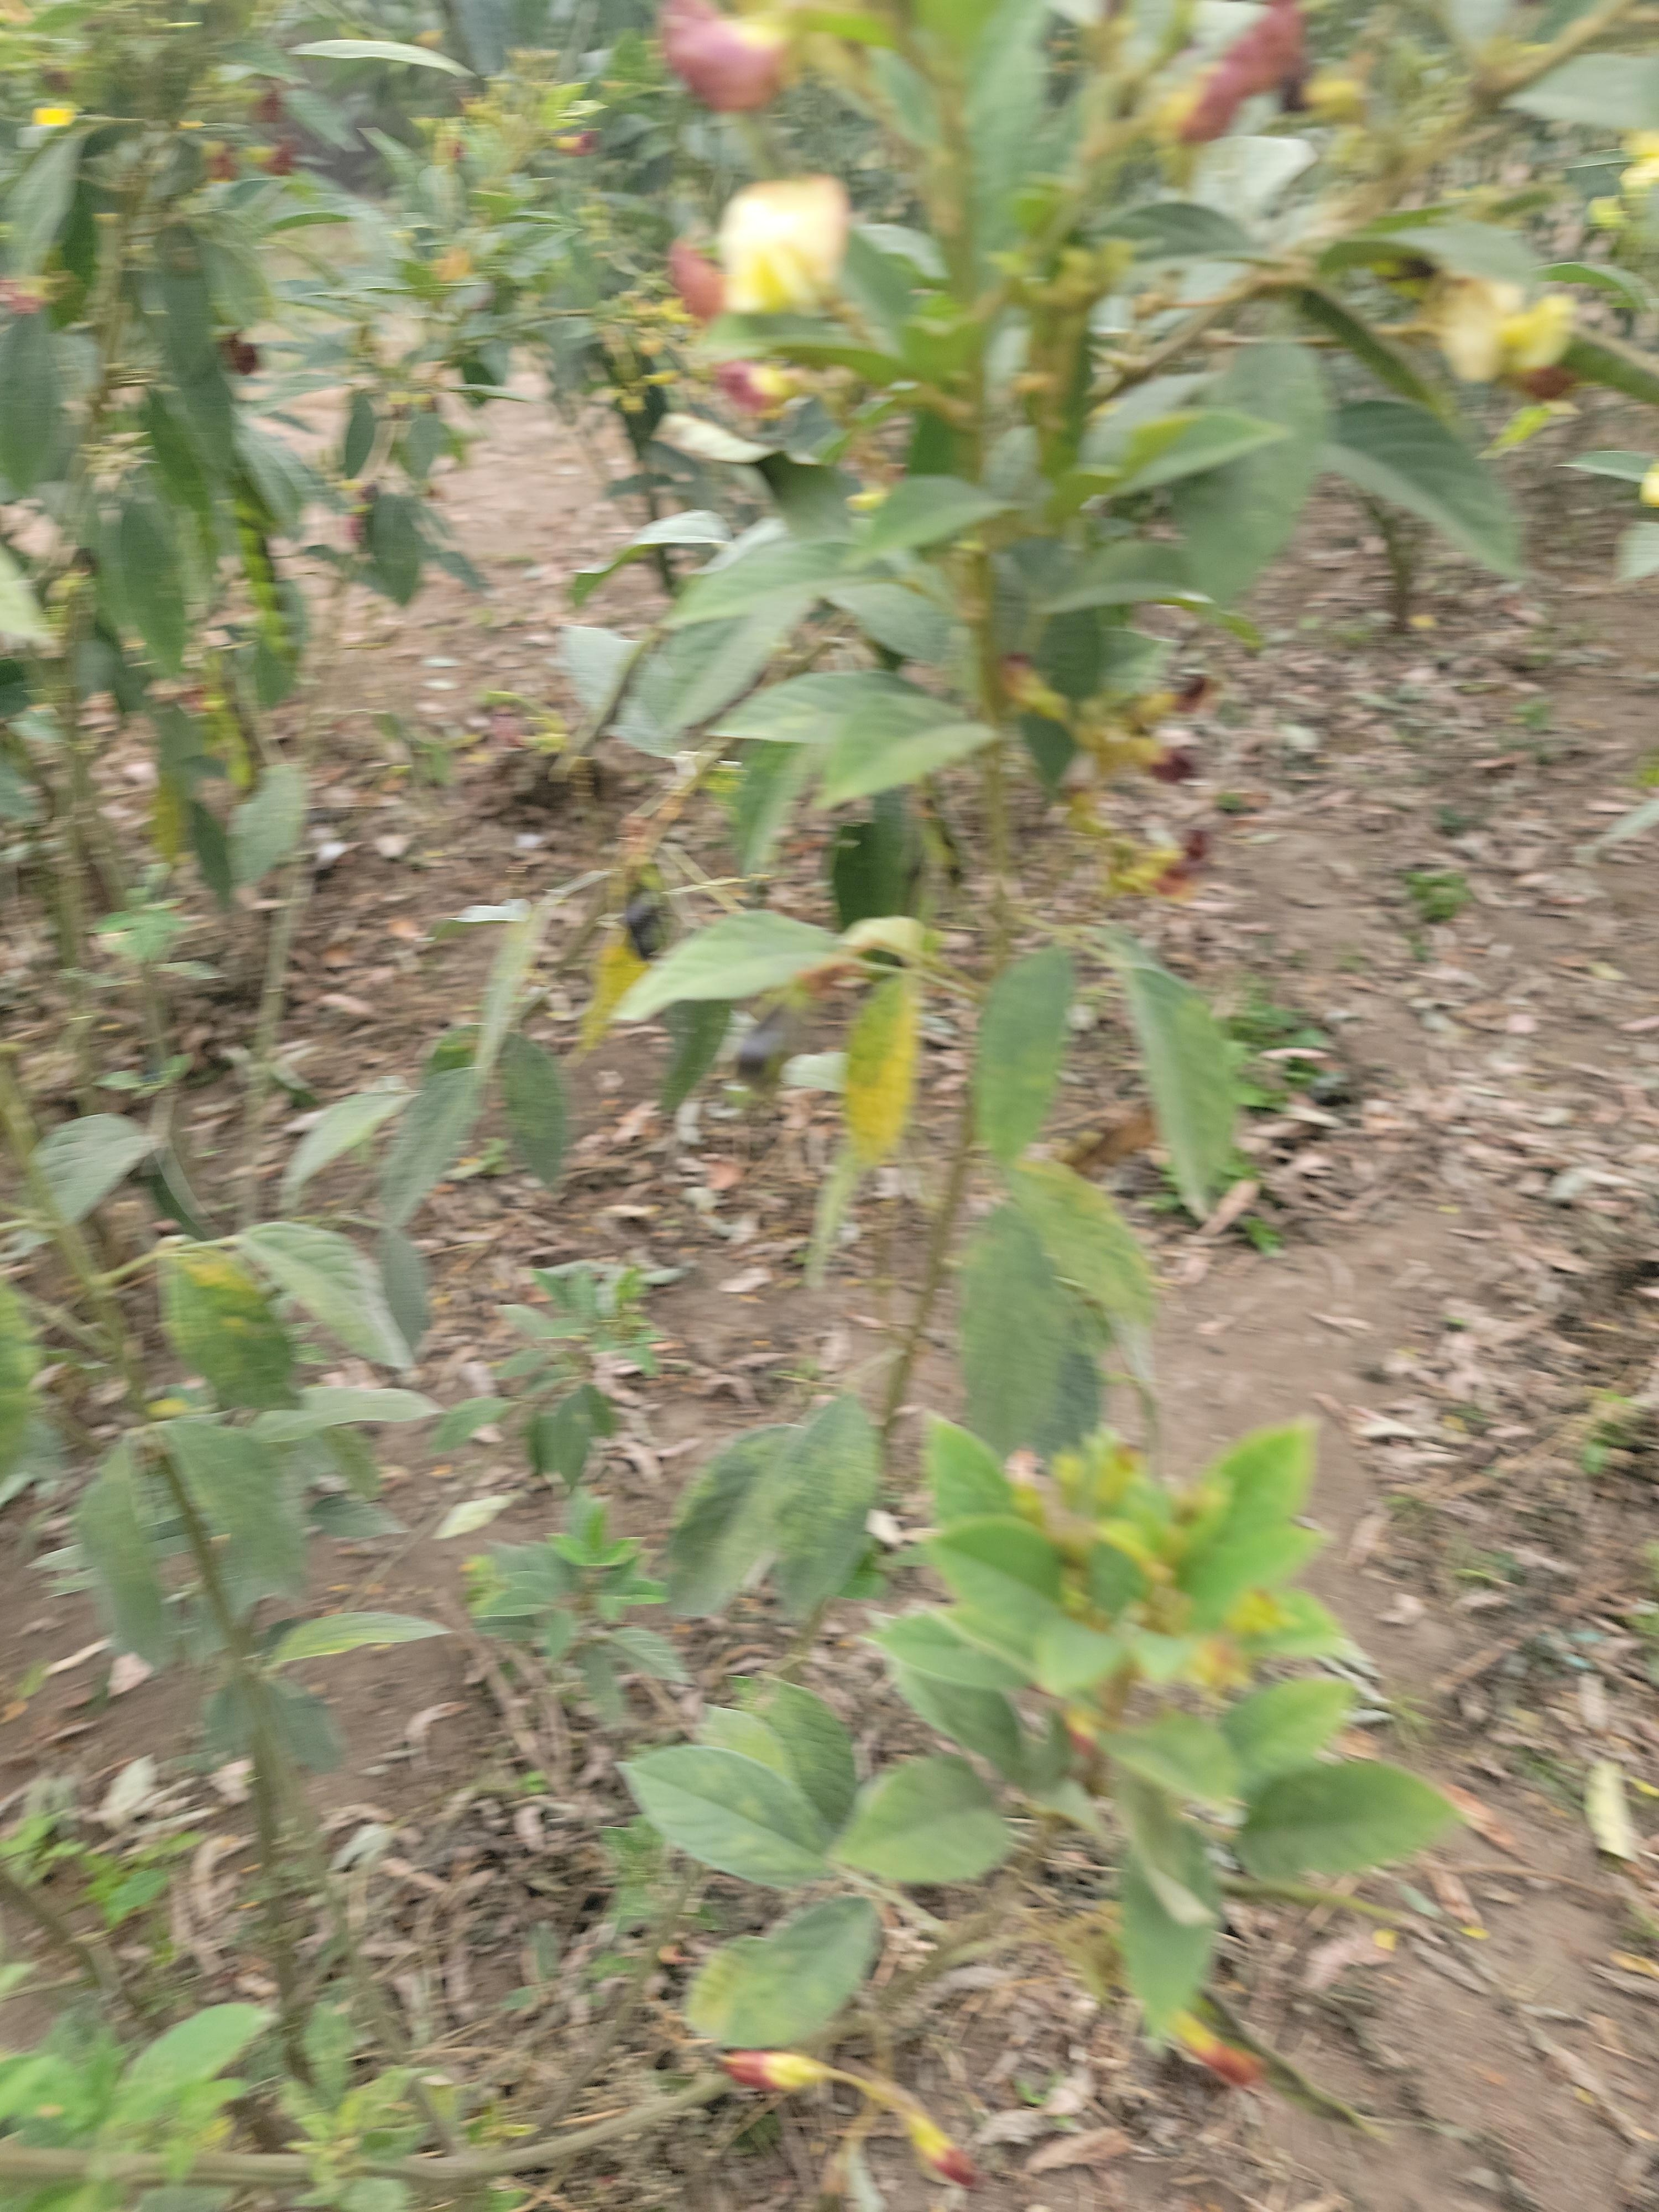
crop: pigeonpea
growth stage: development pod
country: Tanzania
